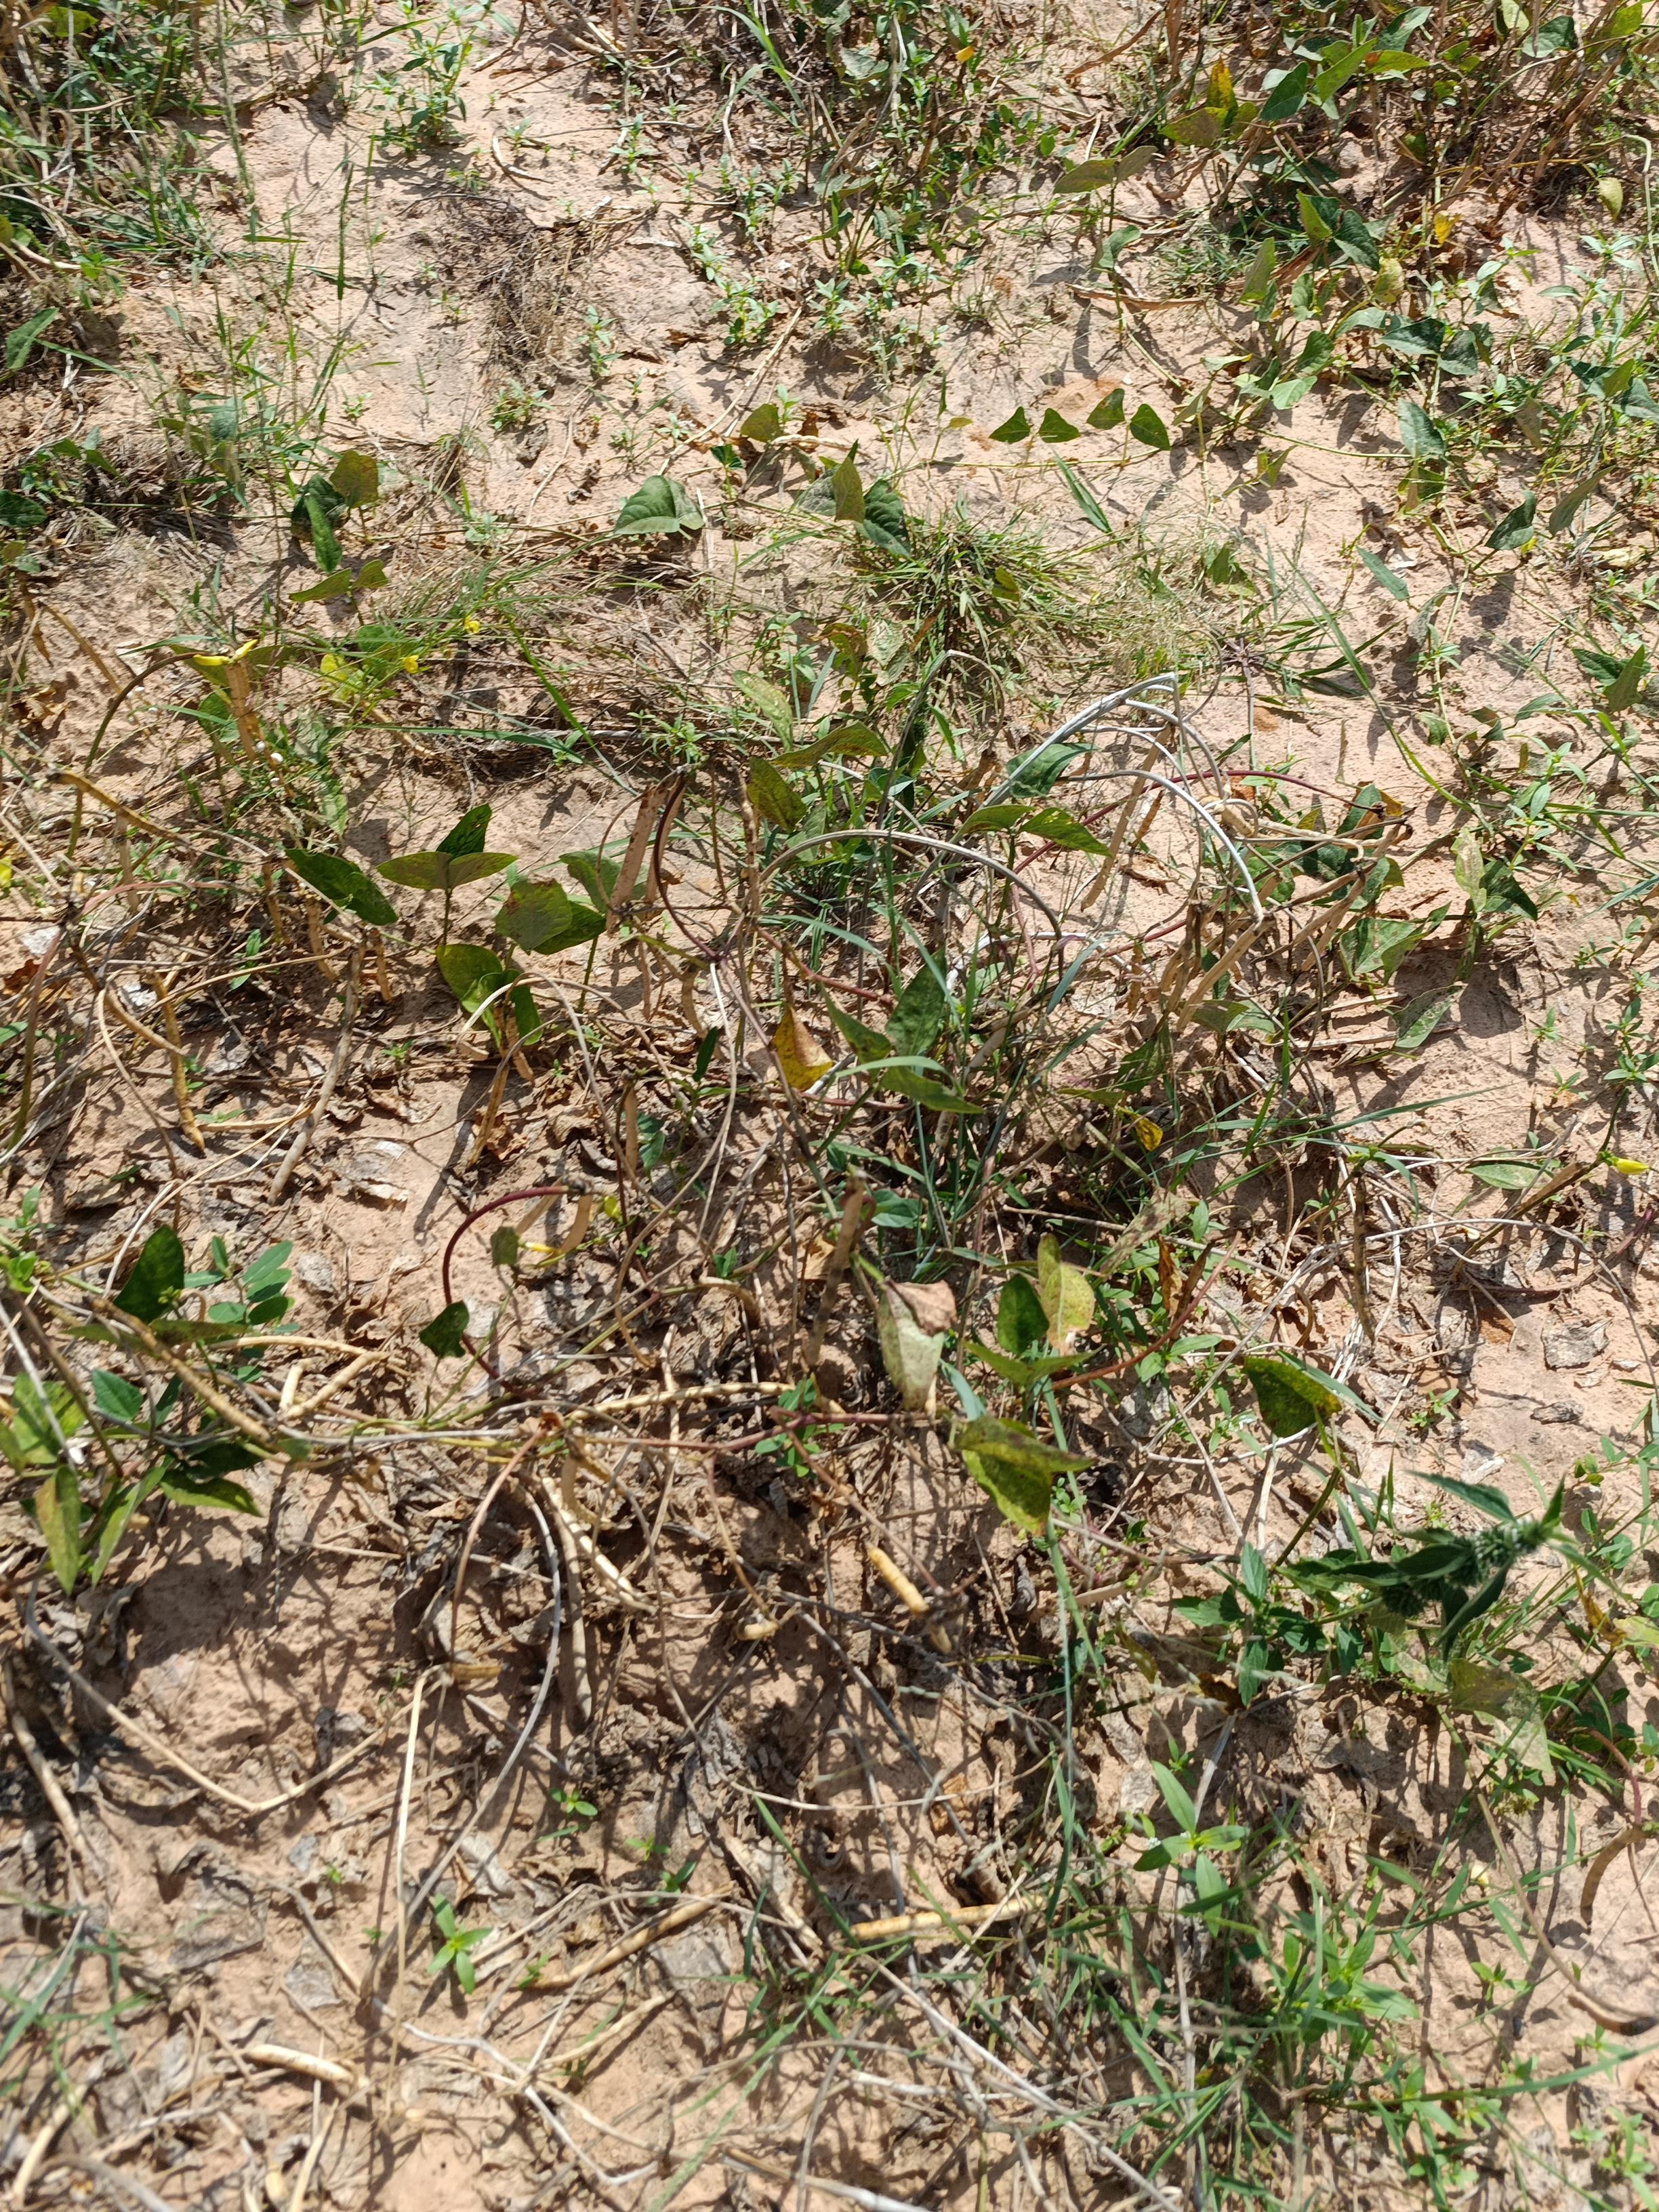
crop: cowpea
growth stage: maturity
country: Nigeria
